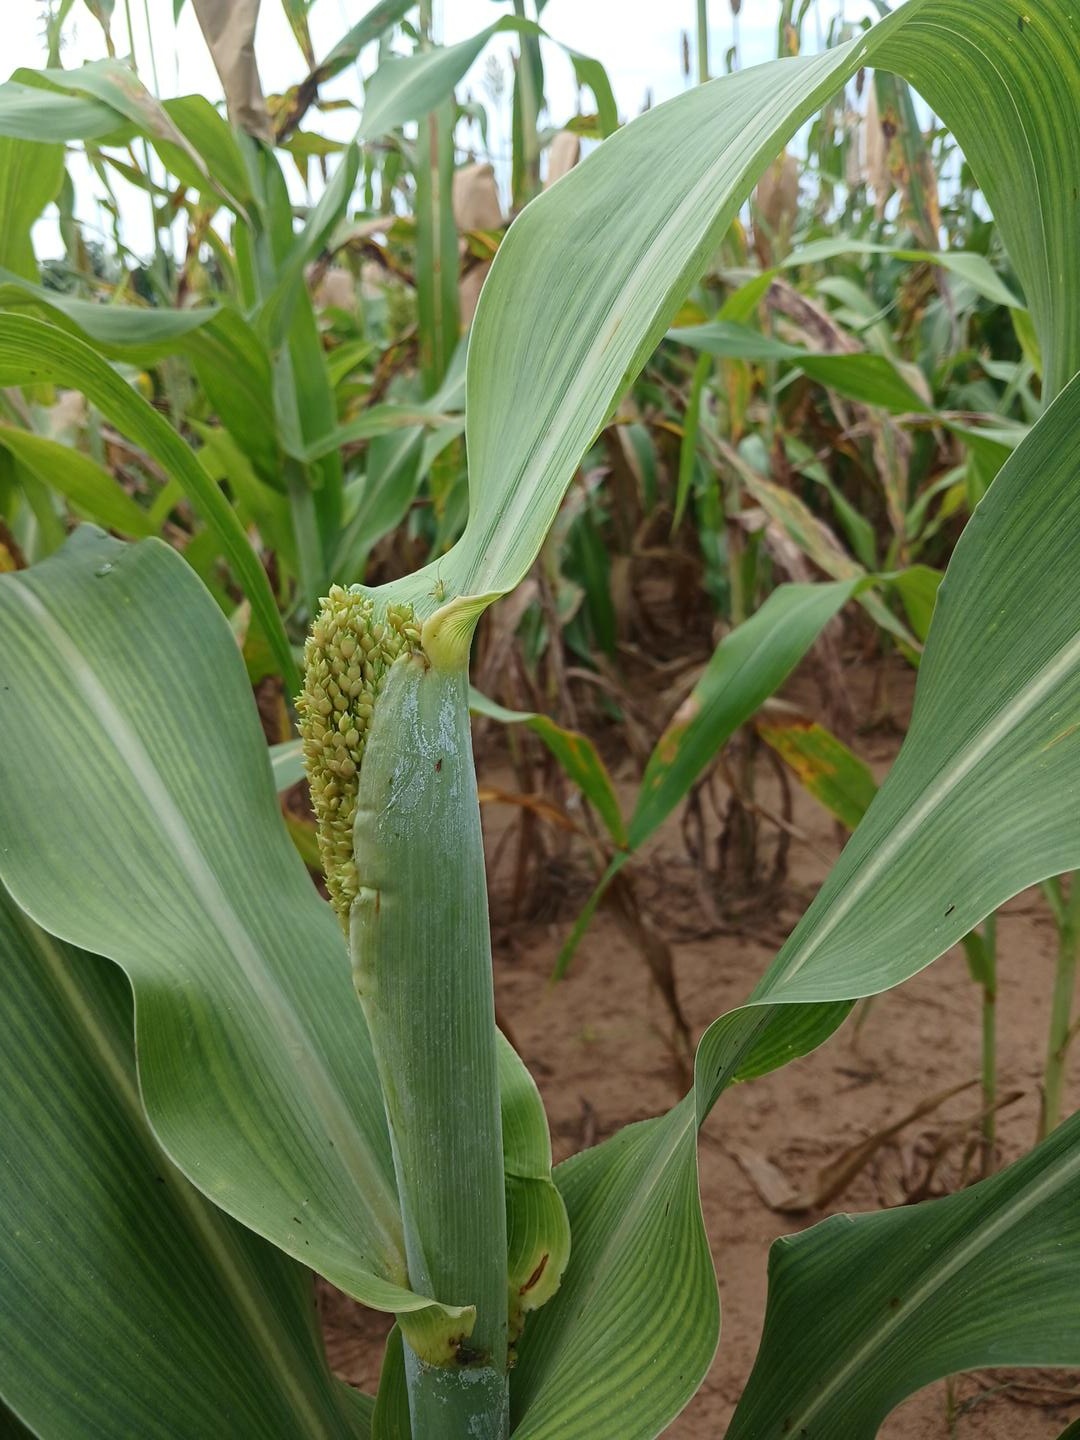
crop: sorghum
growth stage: heading tuber
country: Senegal
